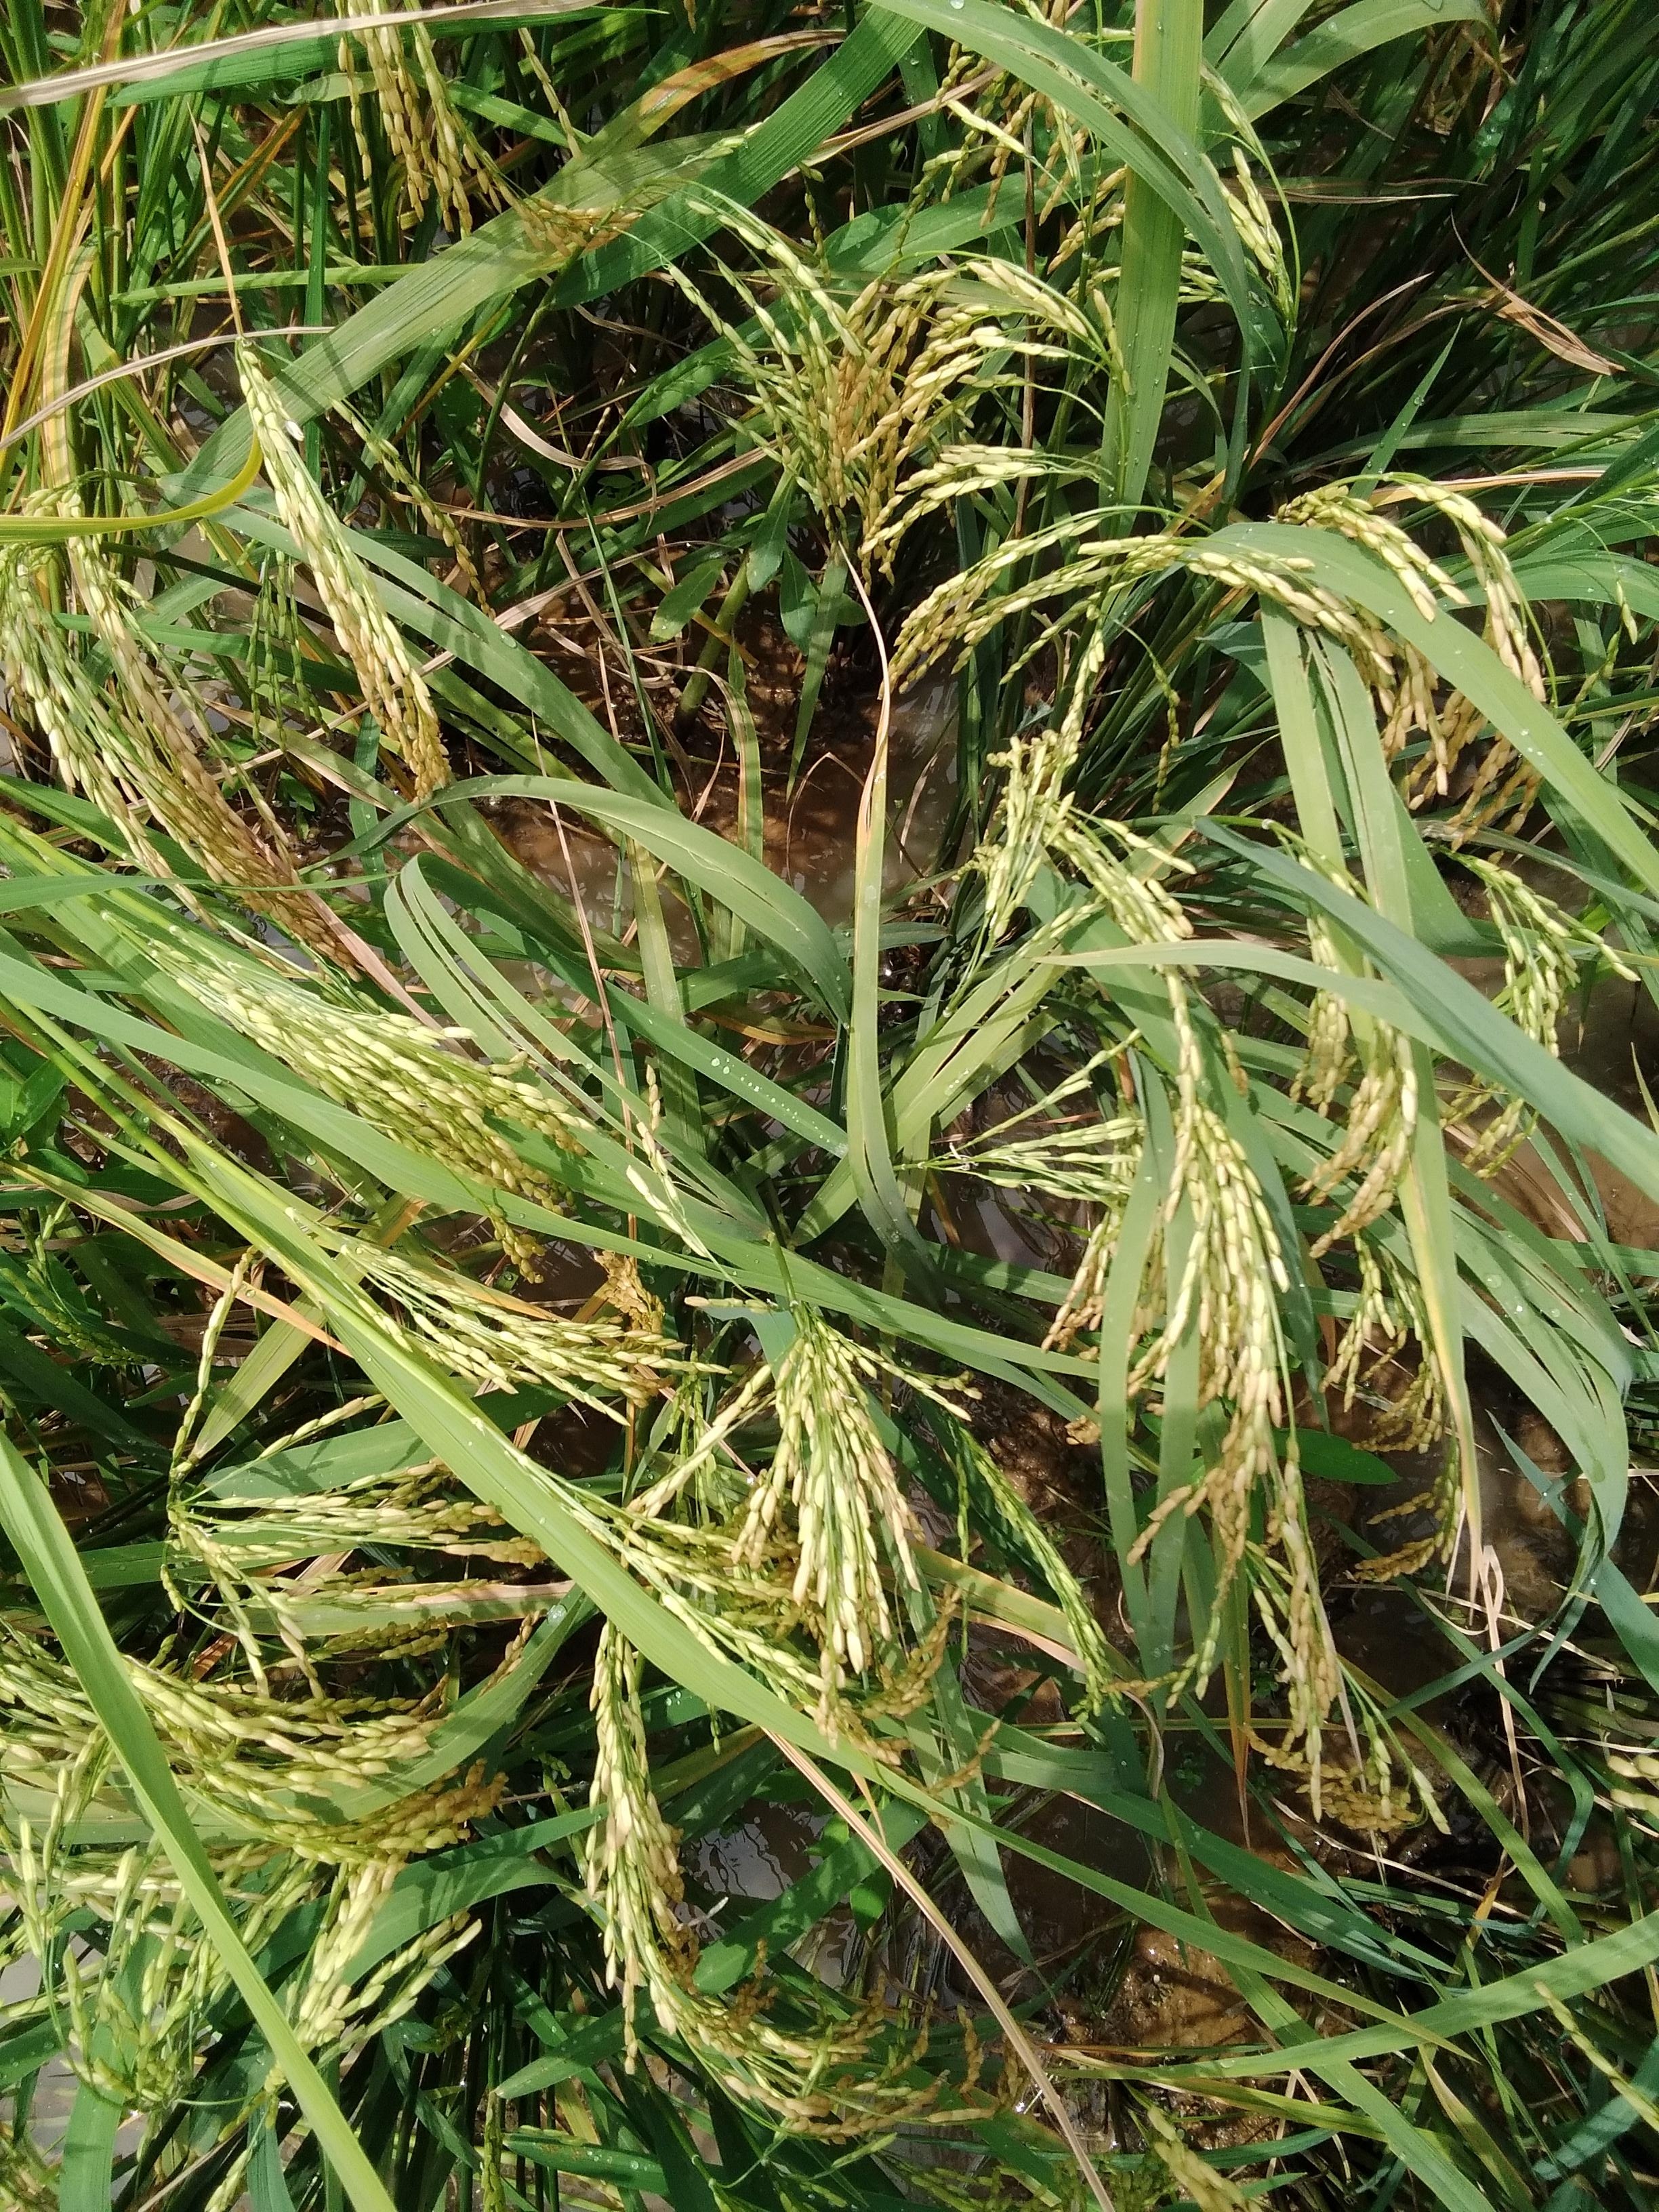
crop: rice
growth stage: ripening
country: Nigeria
